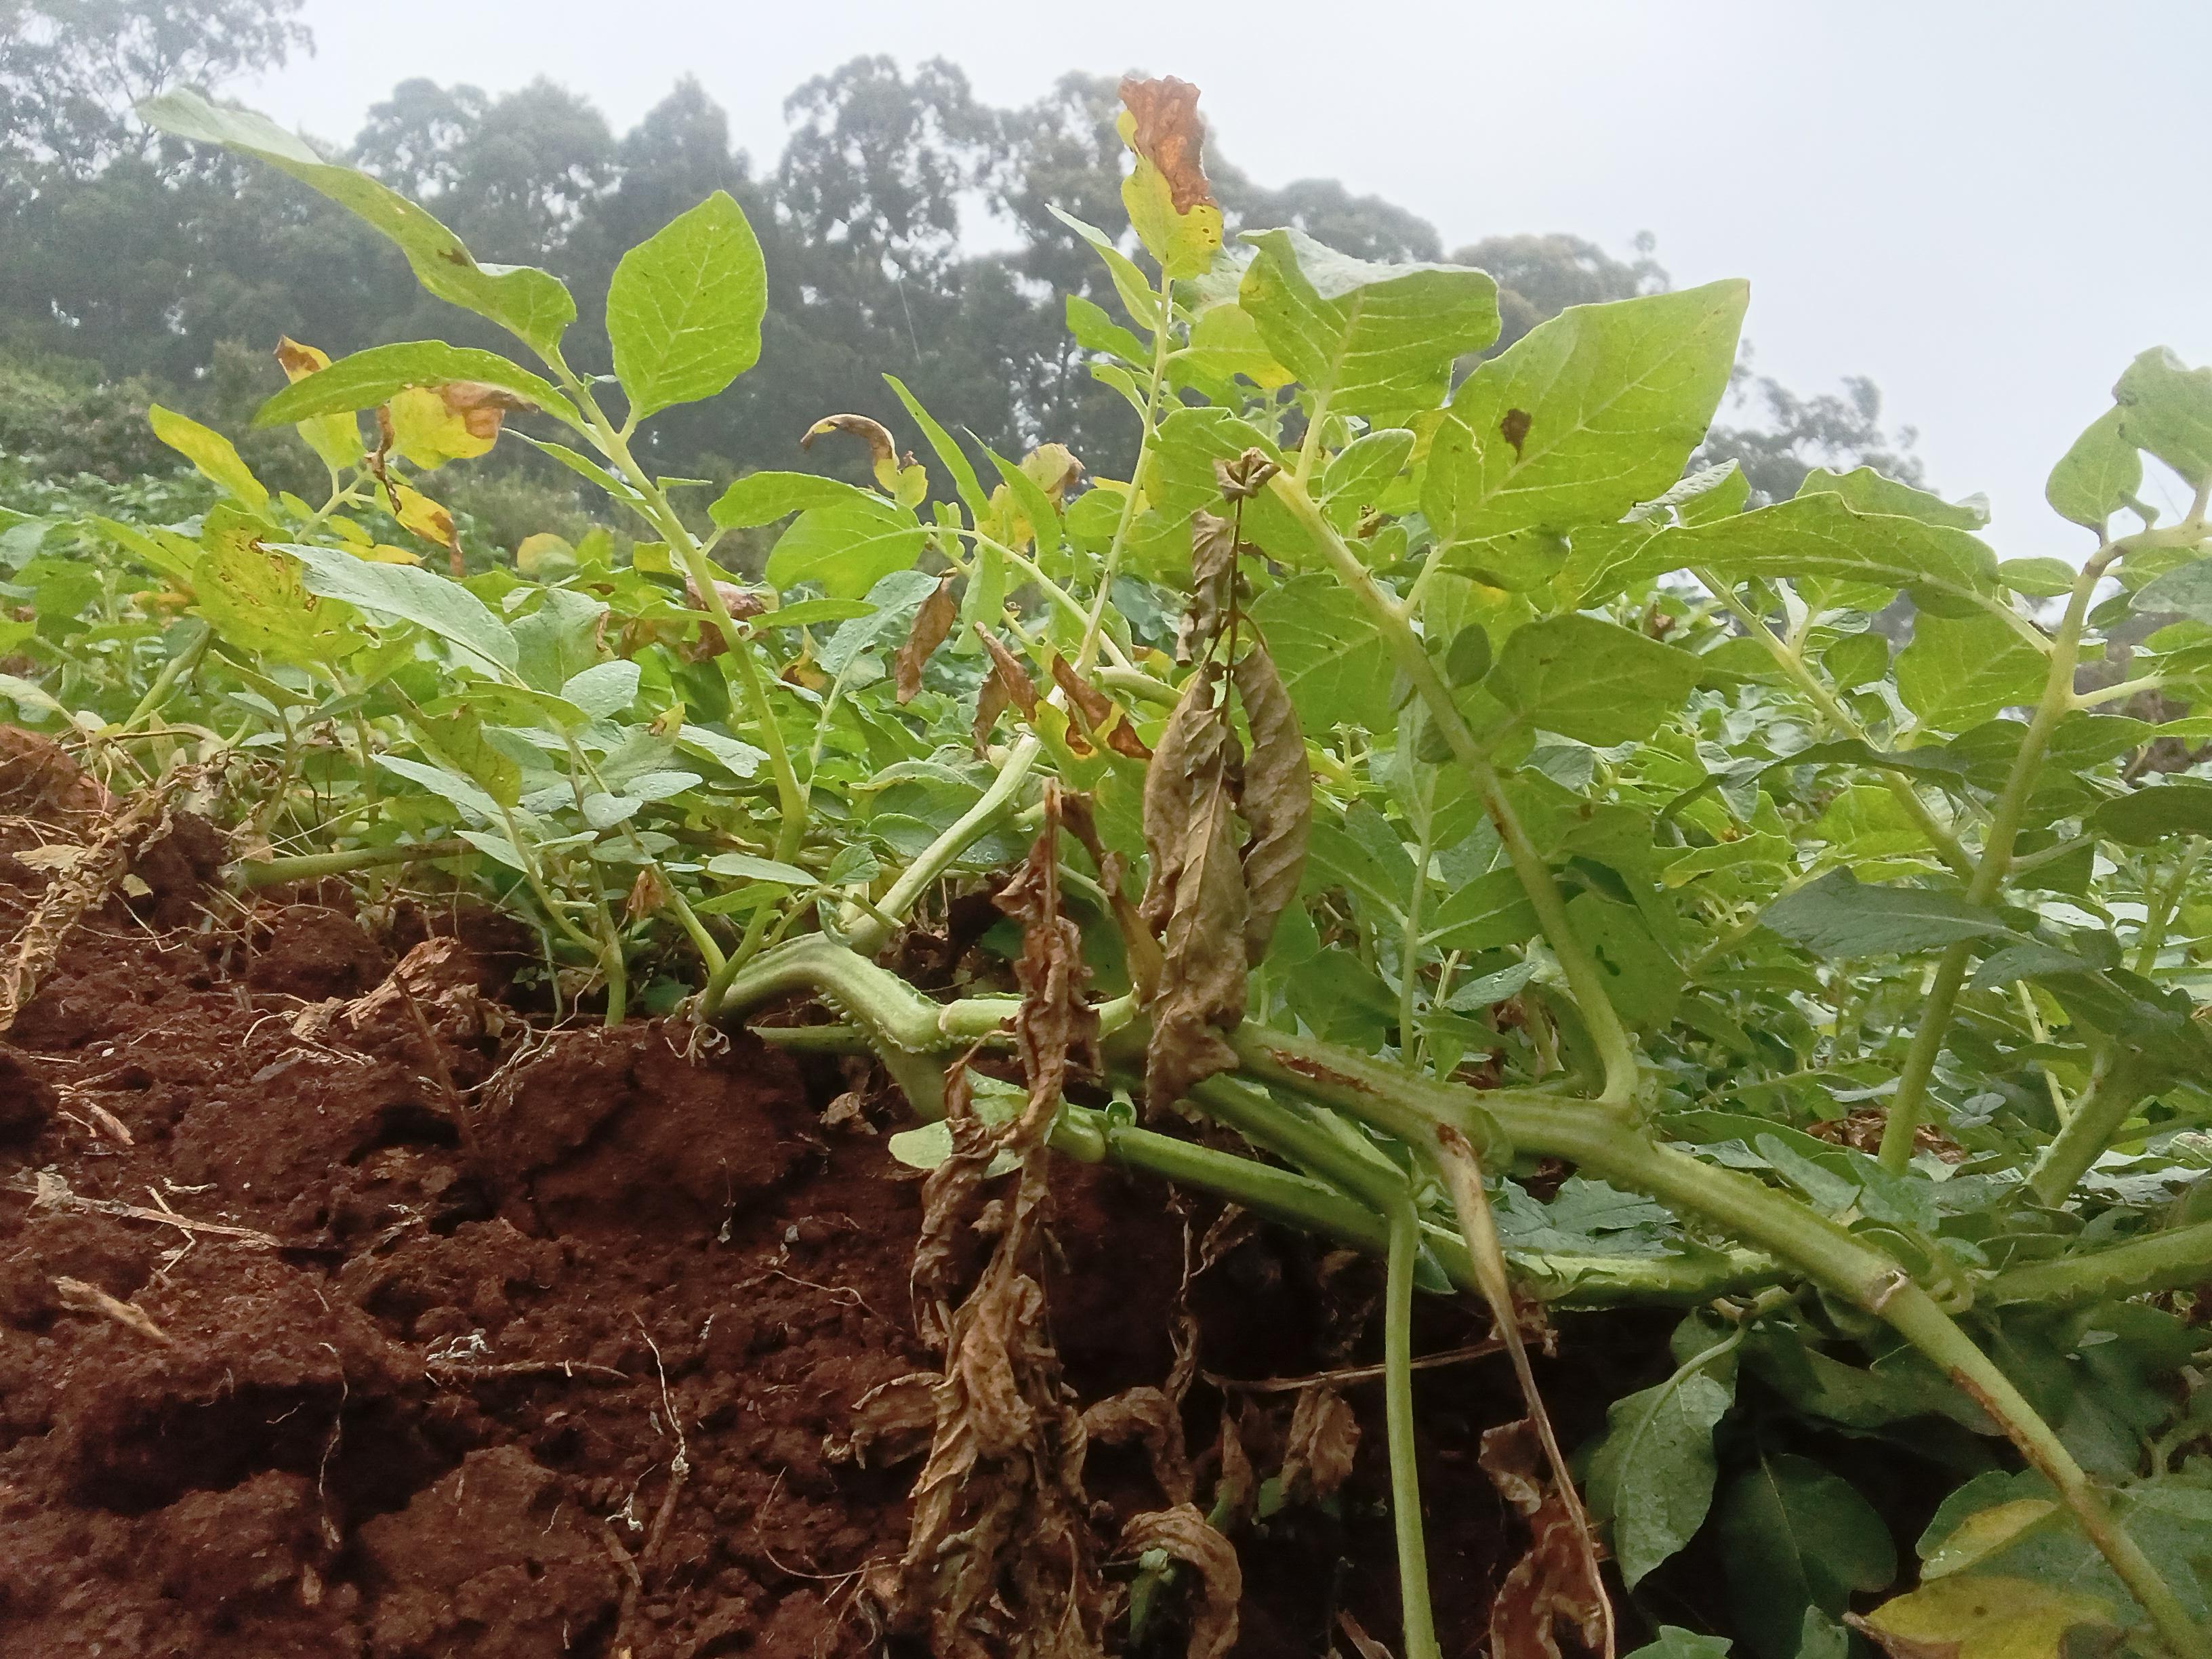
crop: potato
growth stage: harvest maturity
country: Kenya
